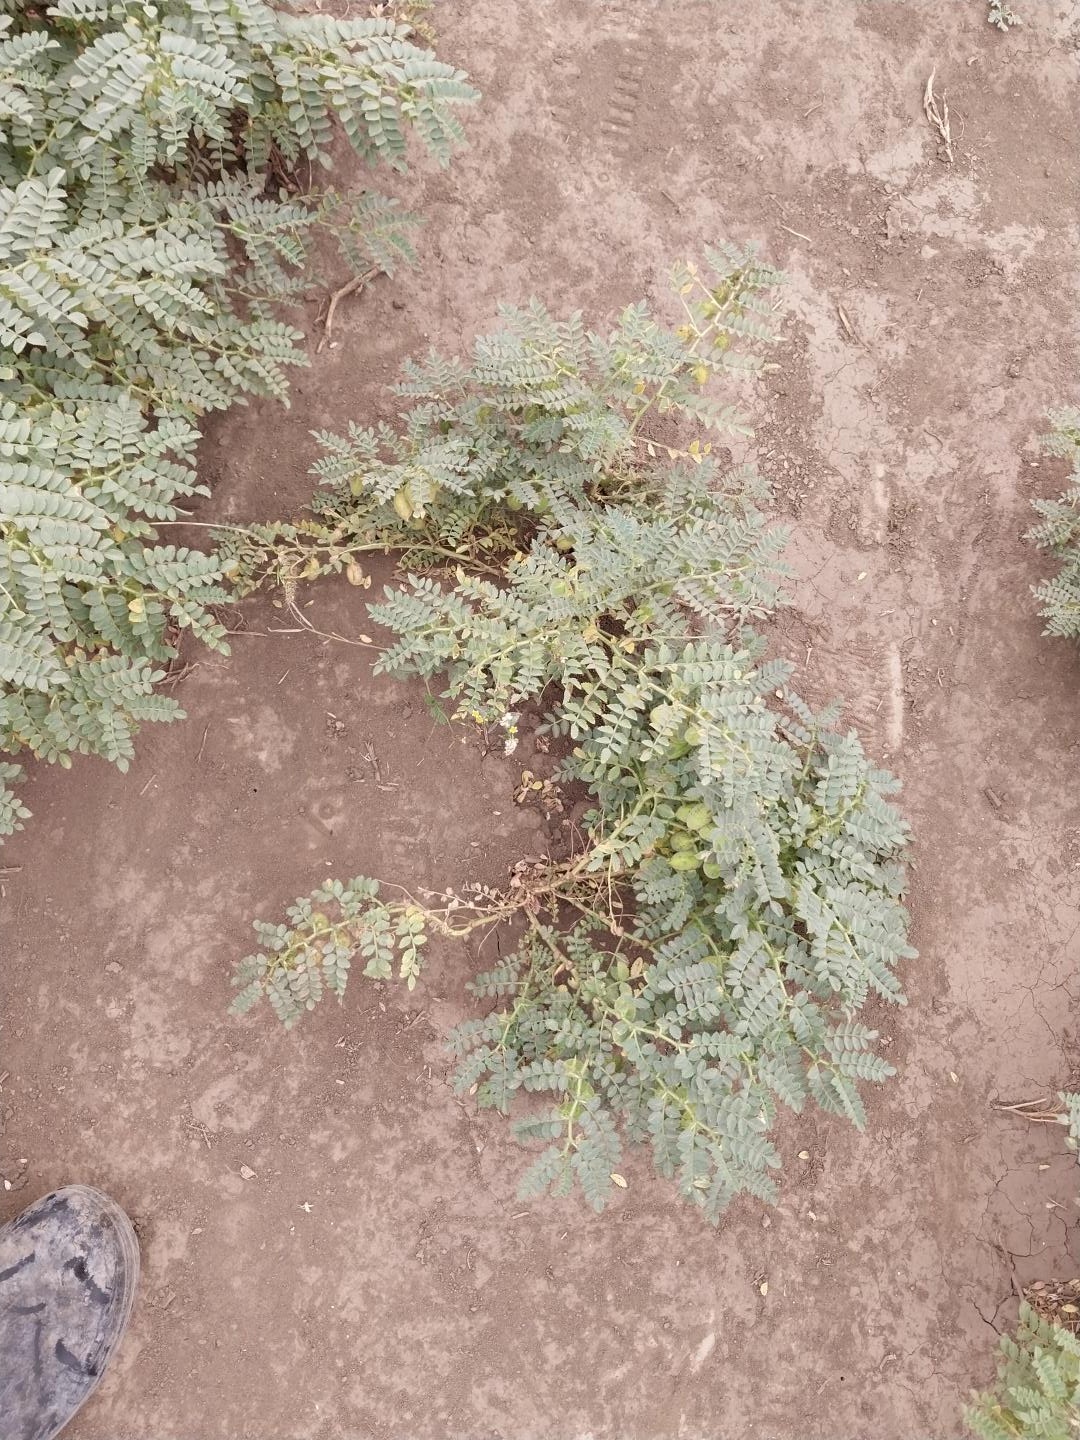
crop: chickpea
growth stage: development pod
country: Tanzania
